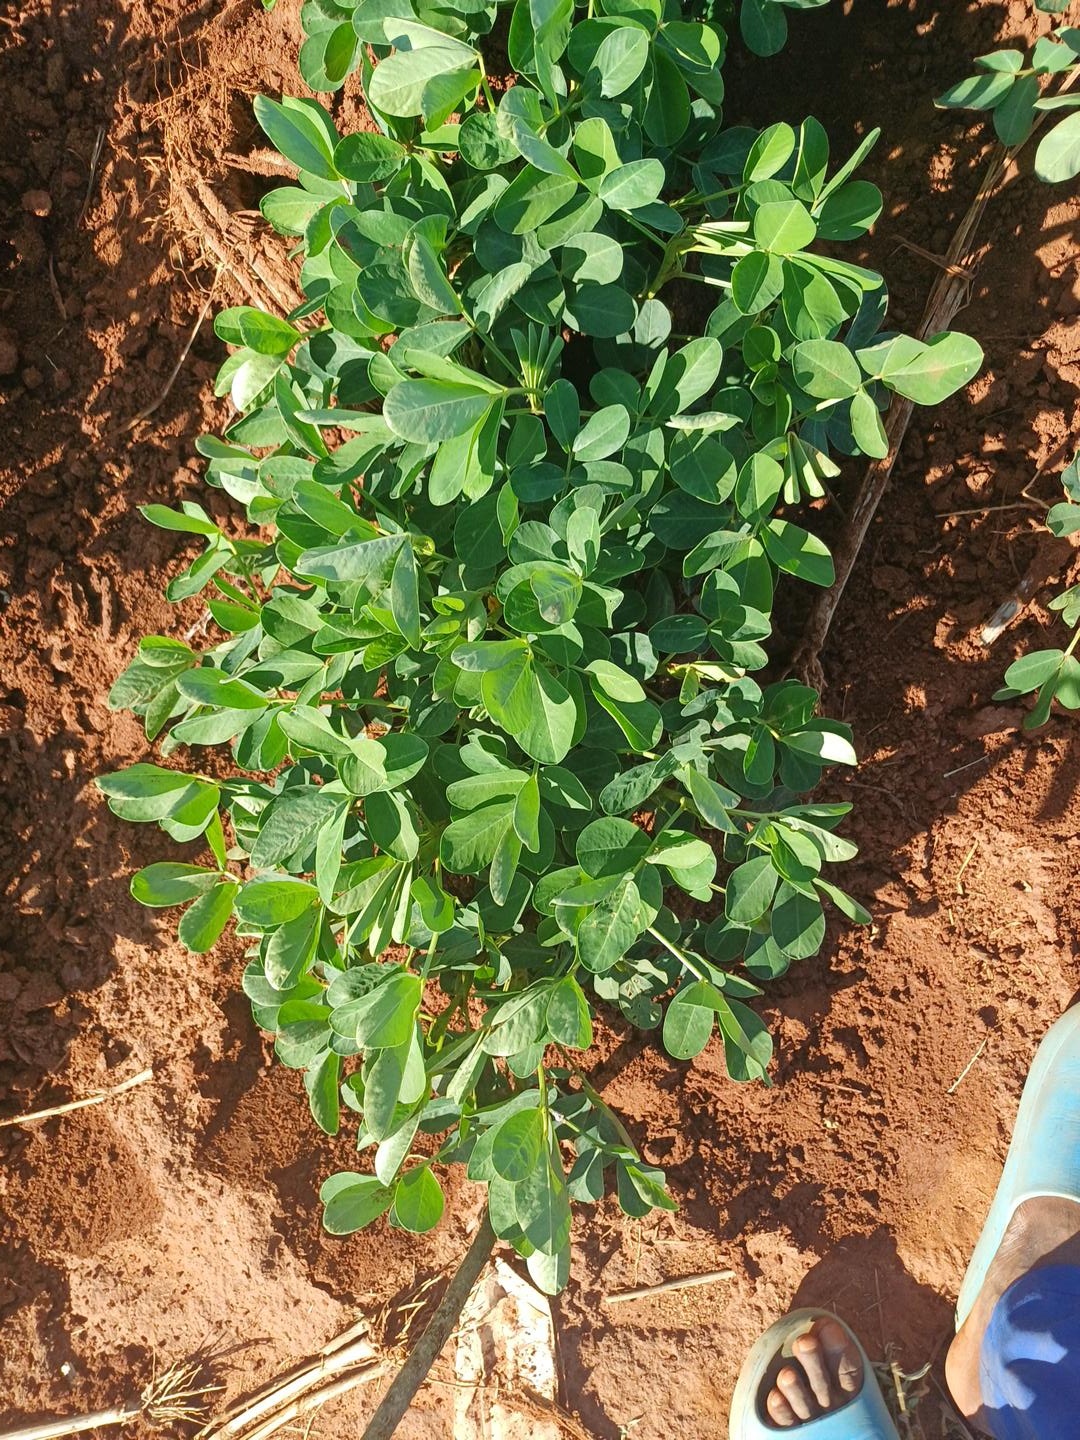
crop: groundnut
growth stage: flowering
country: Kenya
